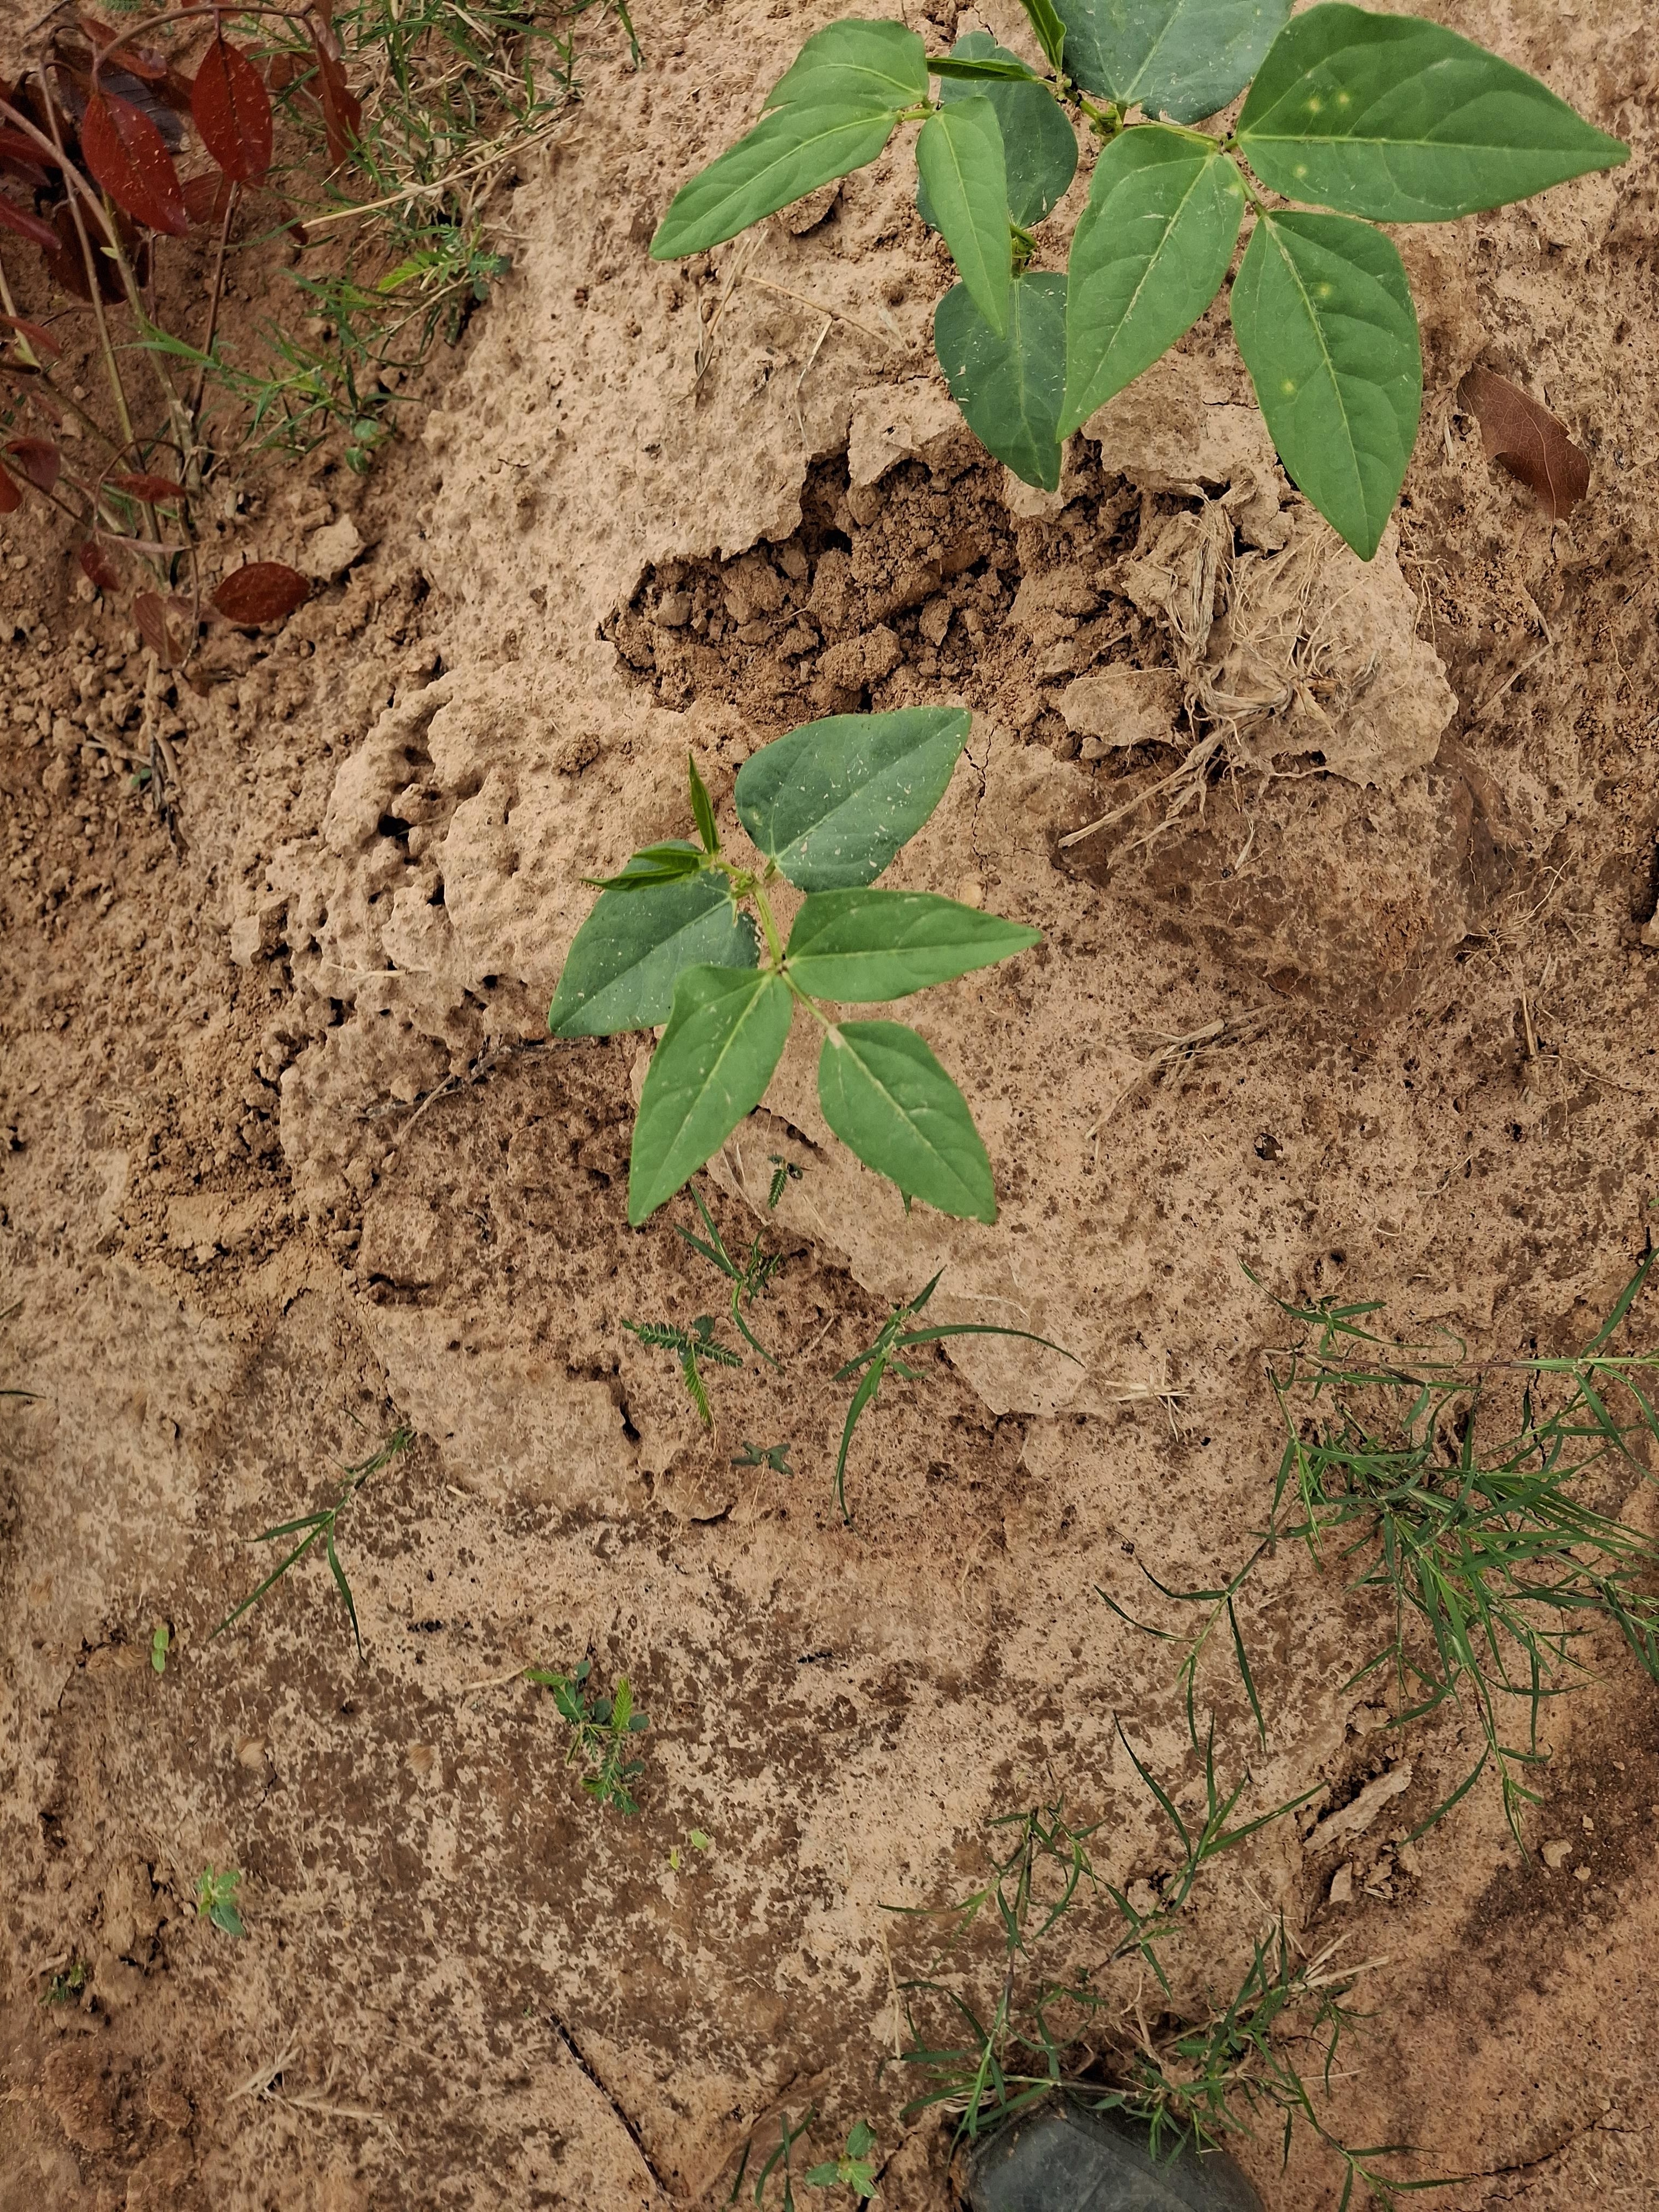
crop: cowpea
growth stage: emergence
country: Nigeria
